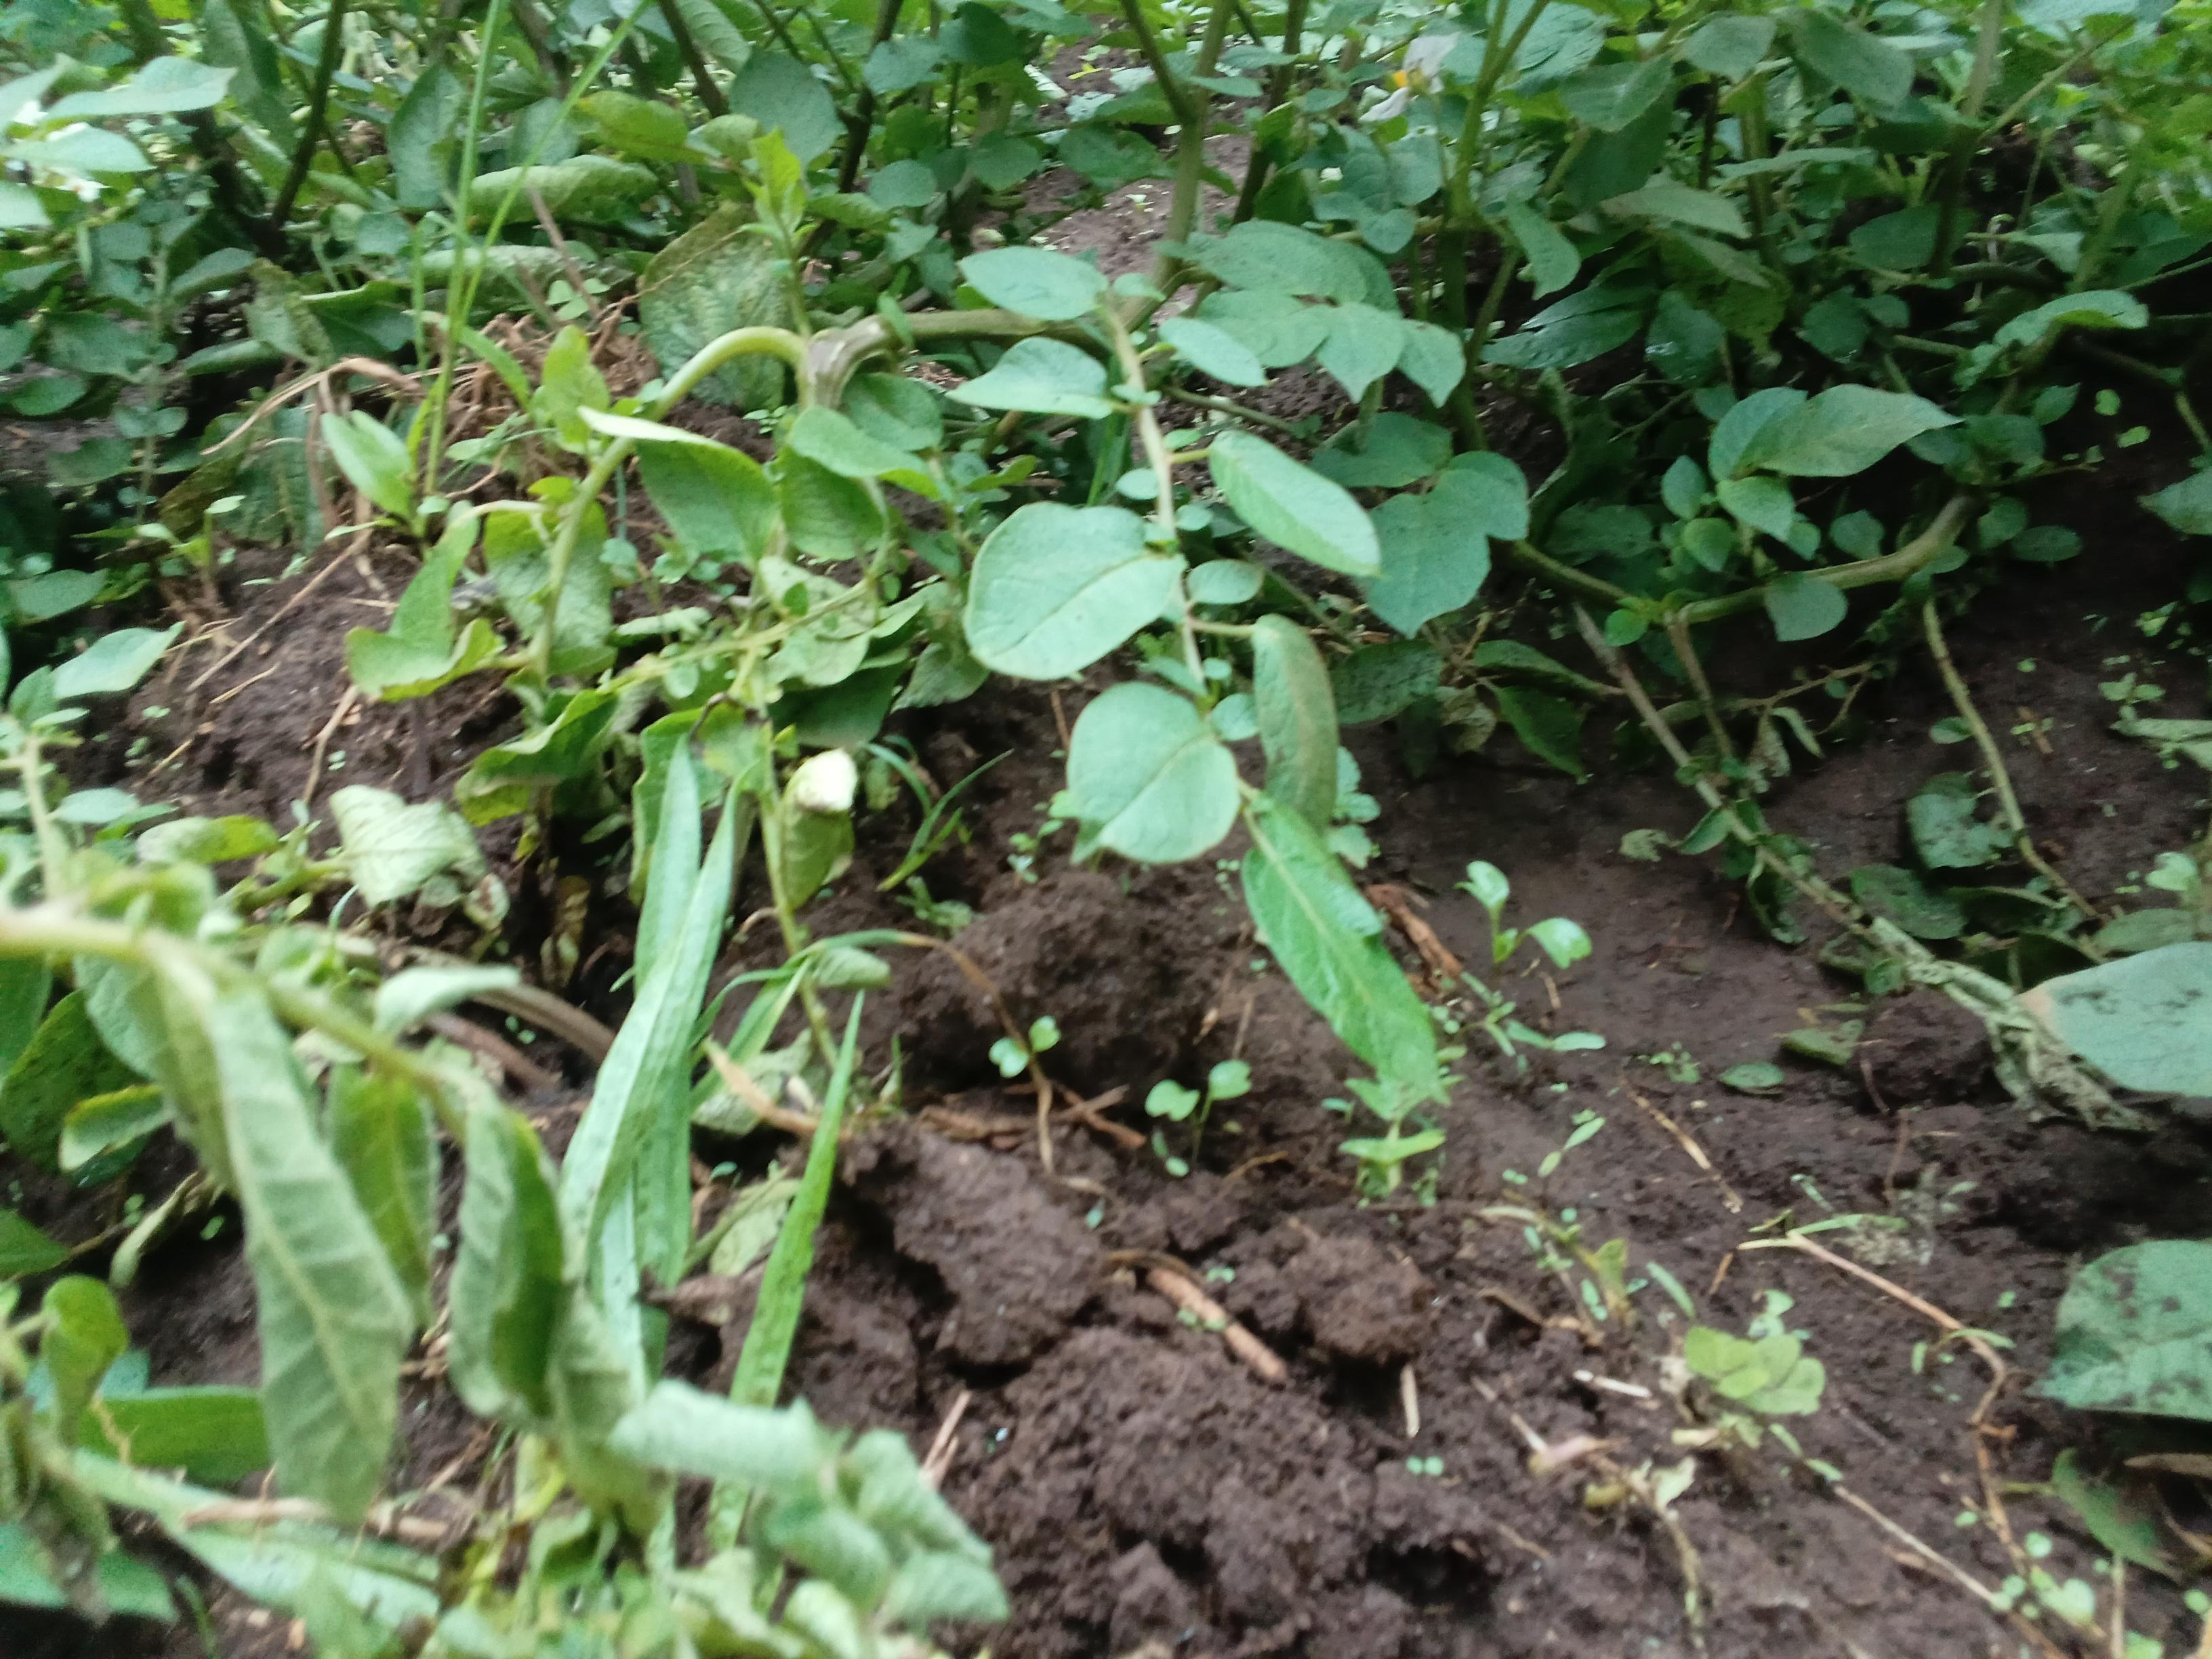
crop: potato
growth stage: flowering
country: Kenya
